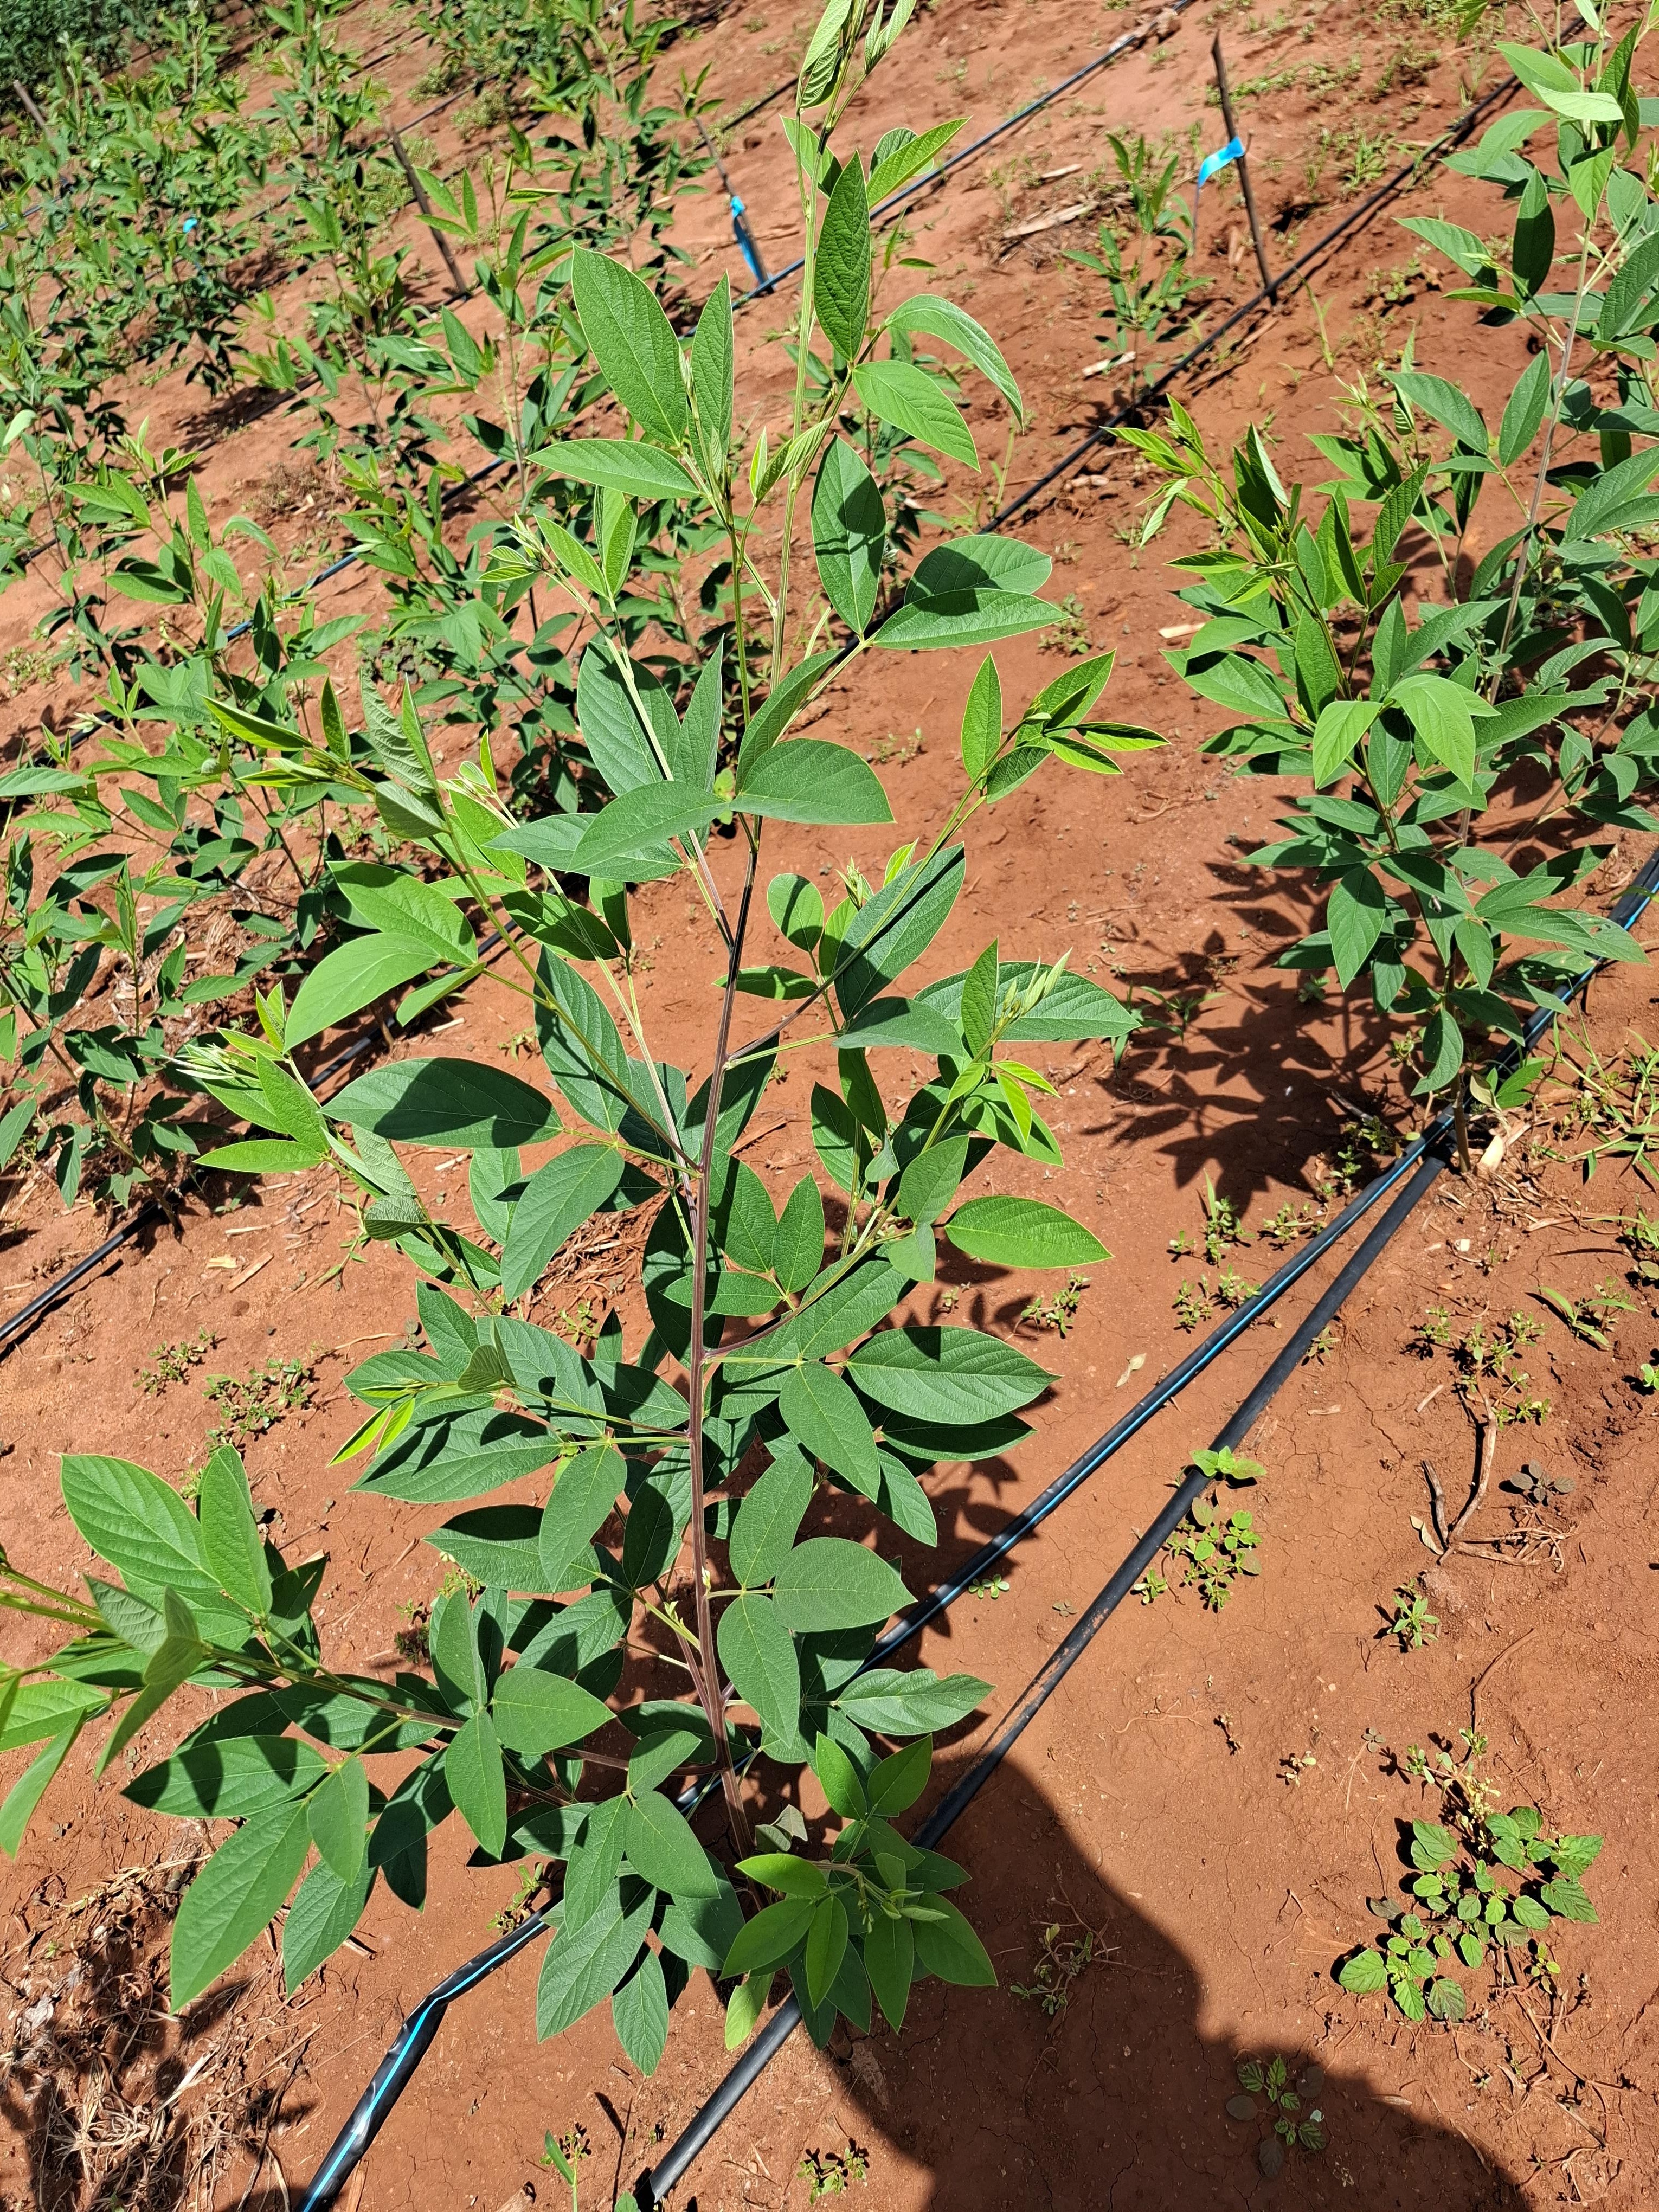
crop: pigeonpea
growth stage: flowering
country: Kenya
